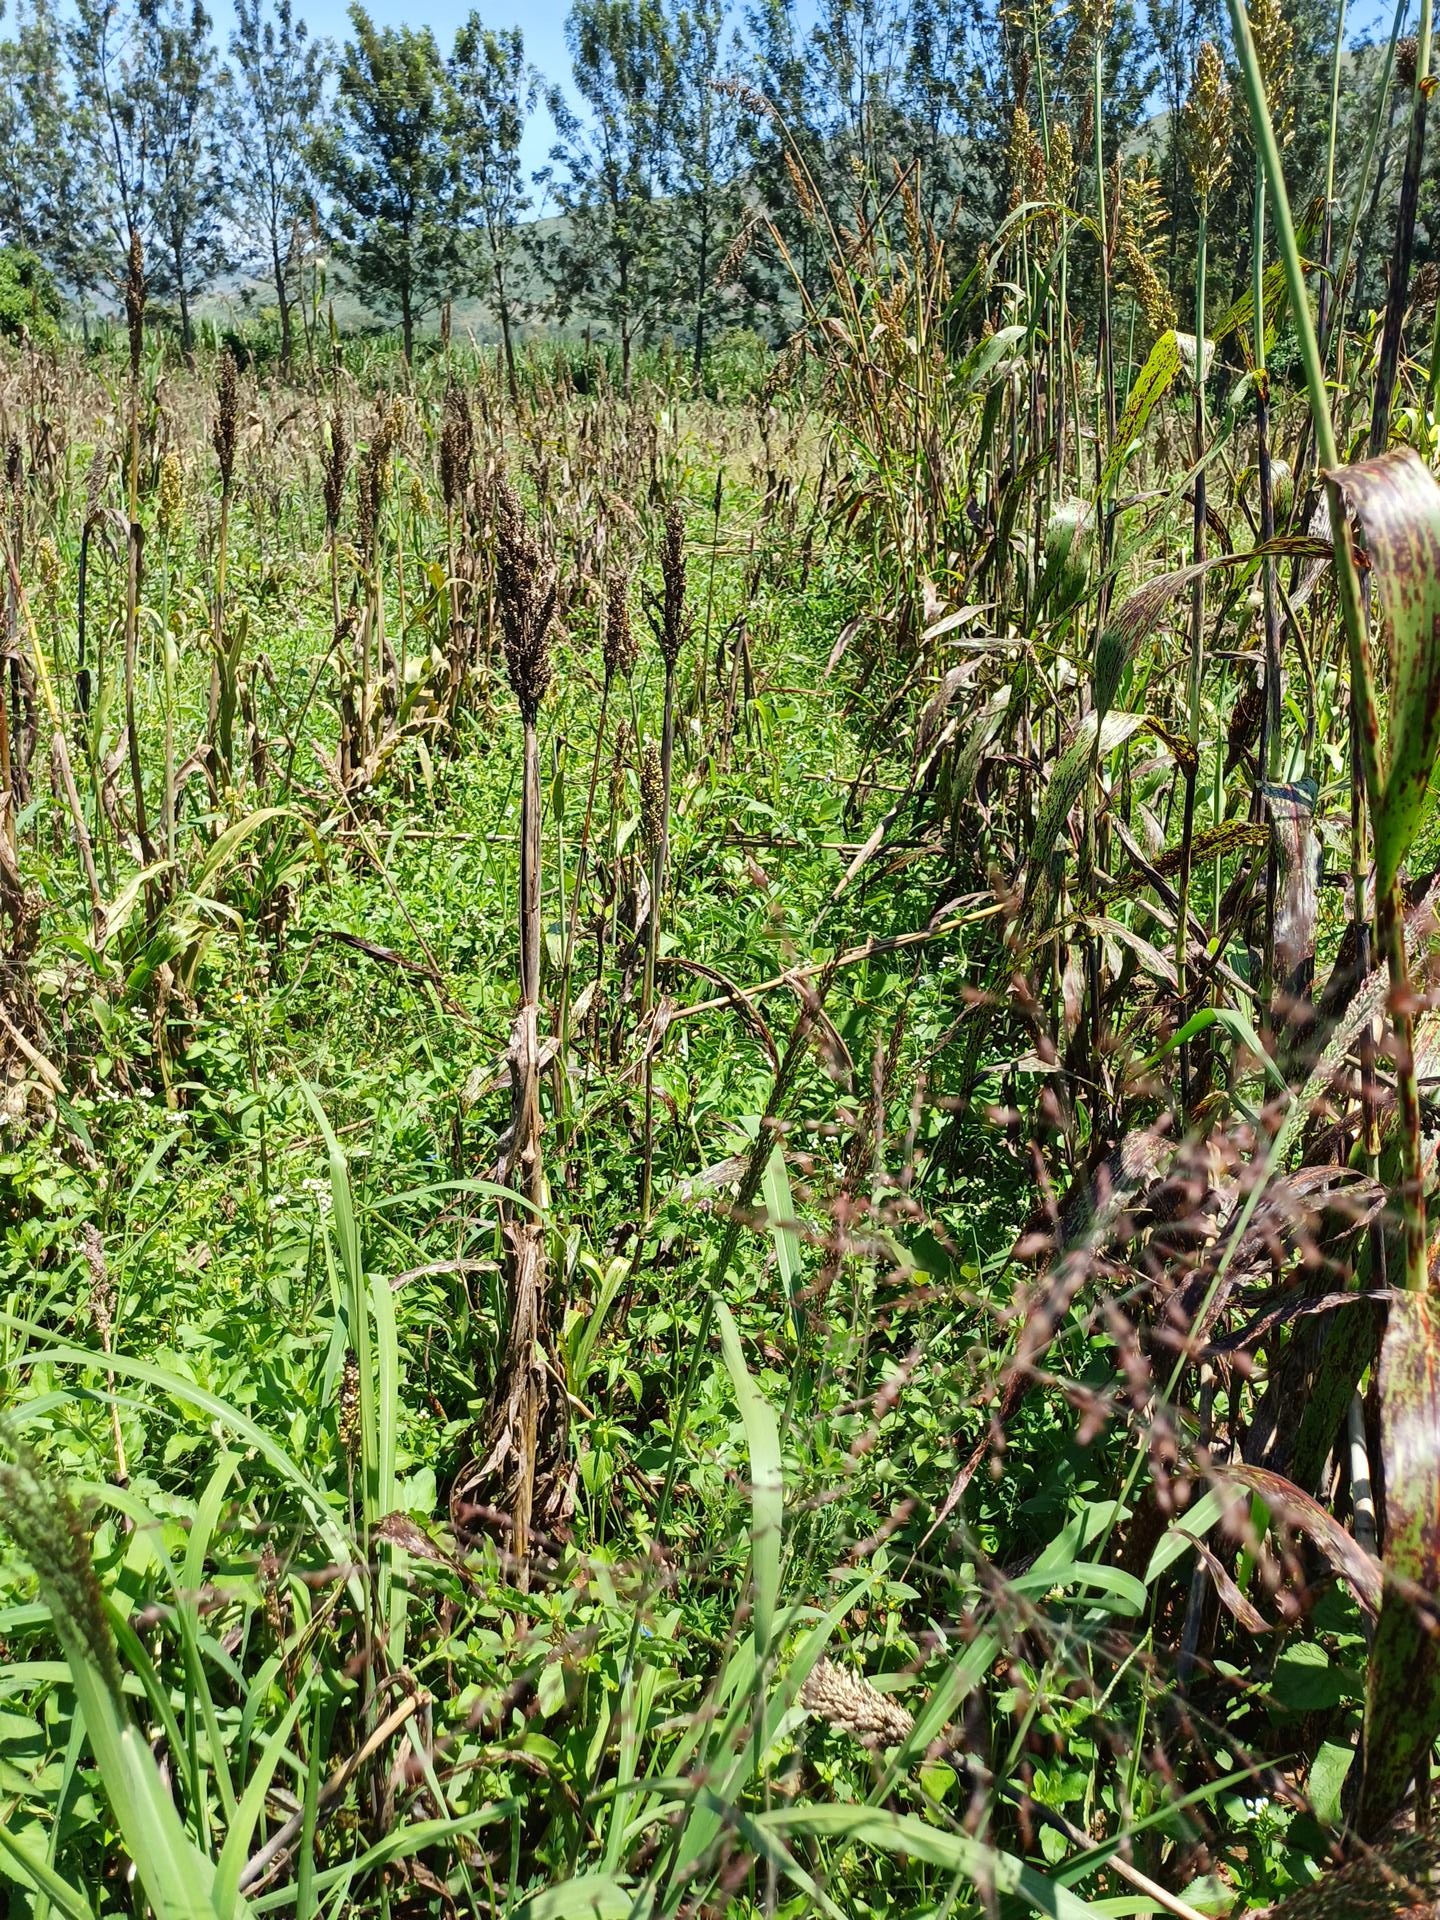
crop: sorghum
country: Kenya
